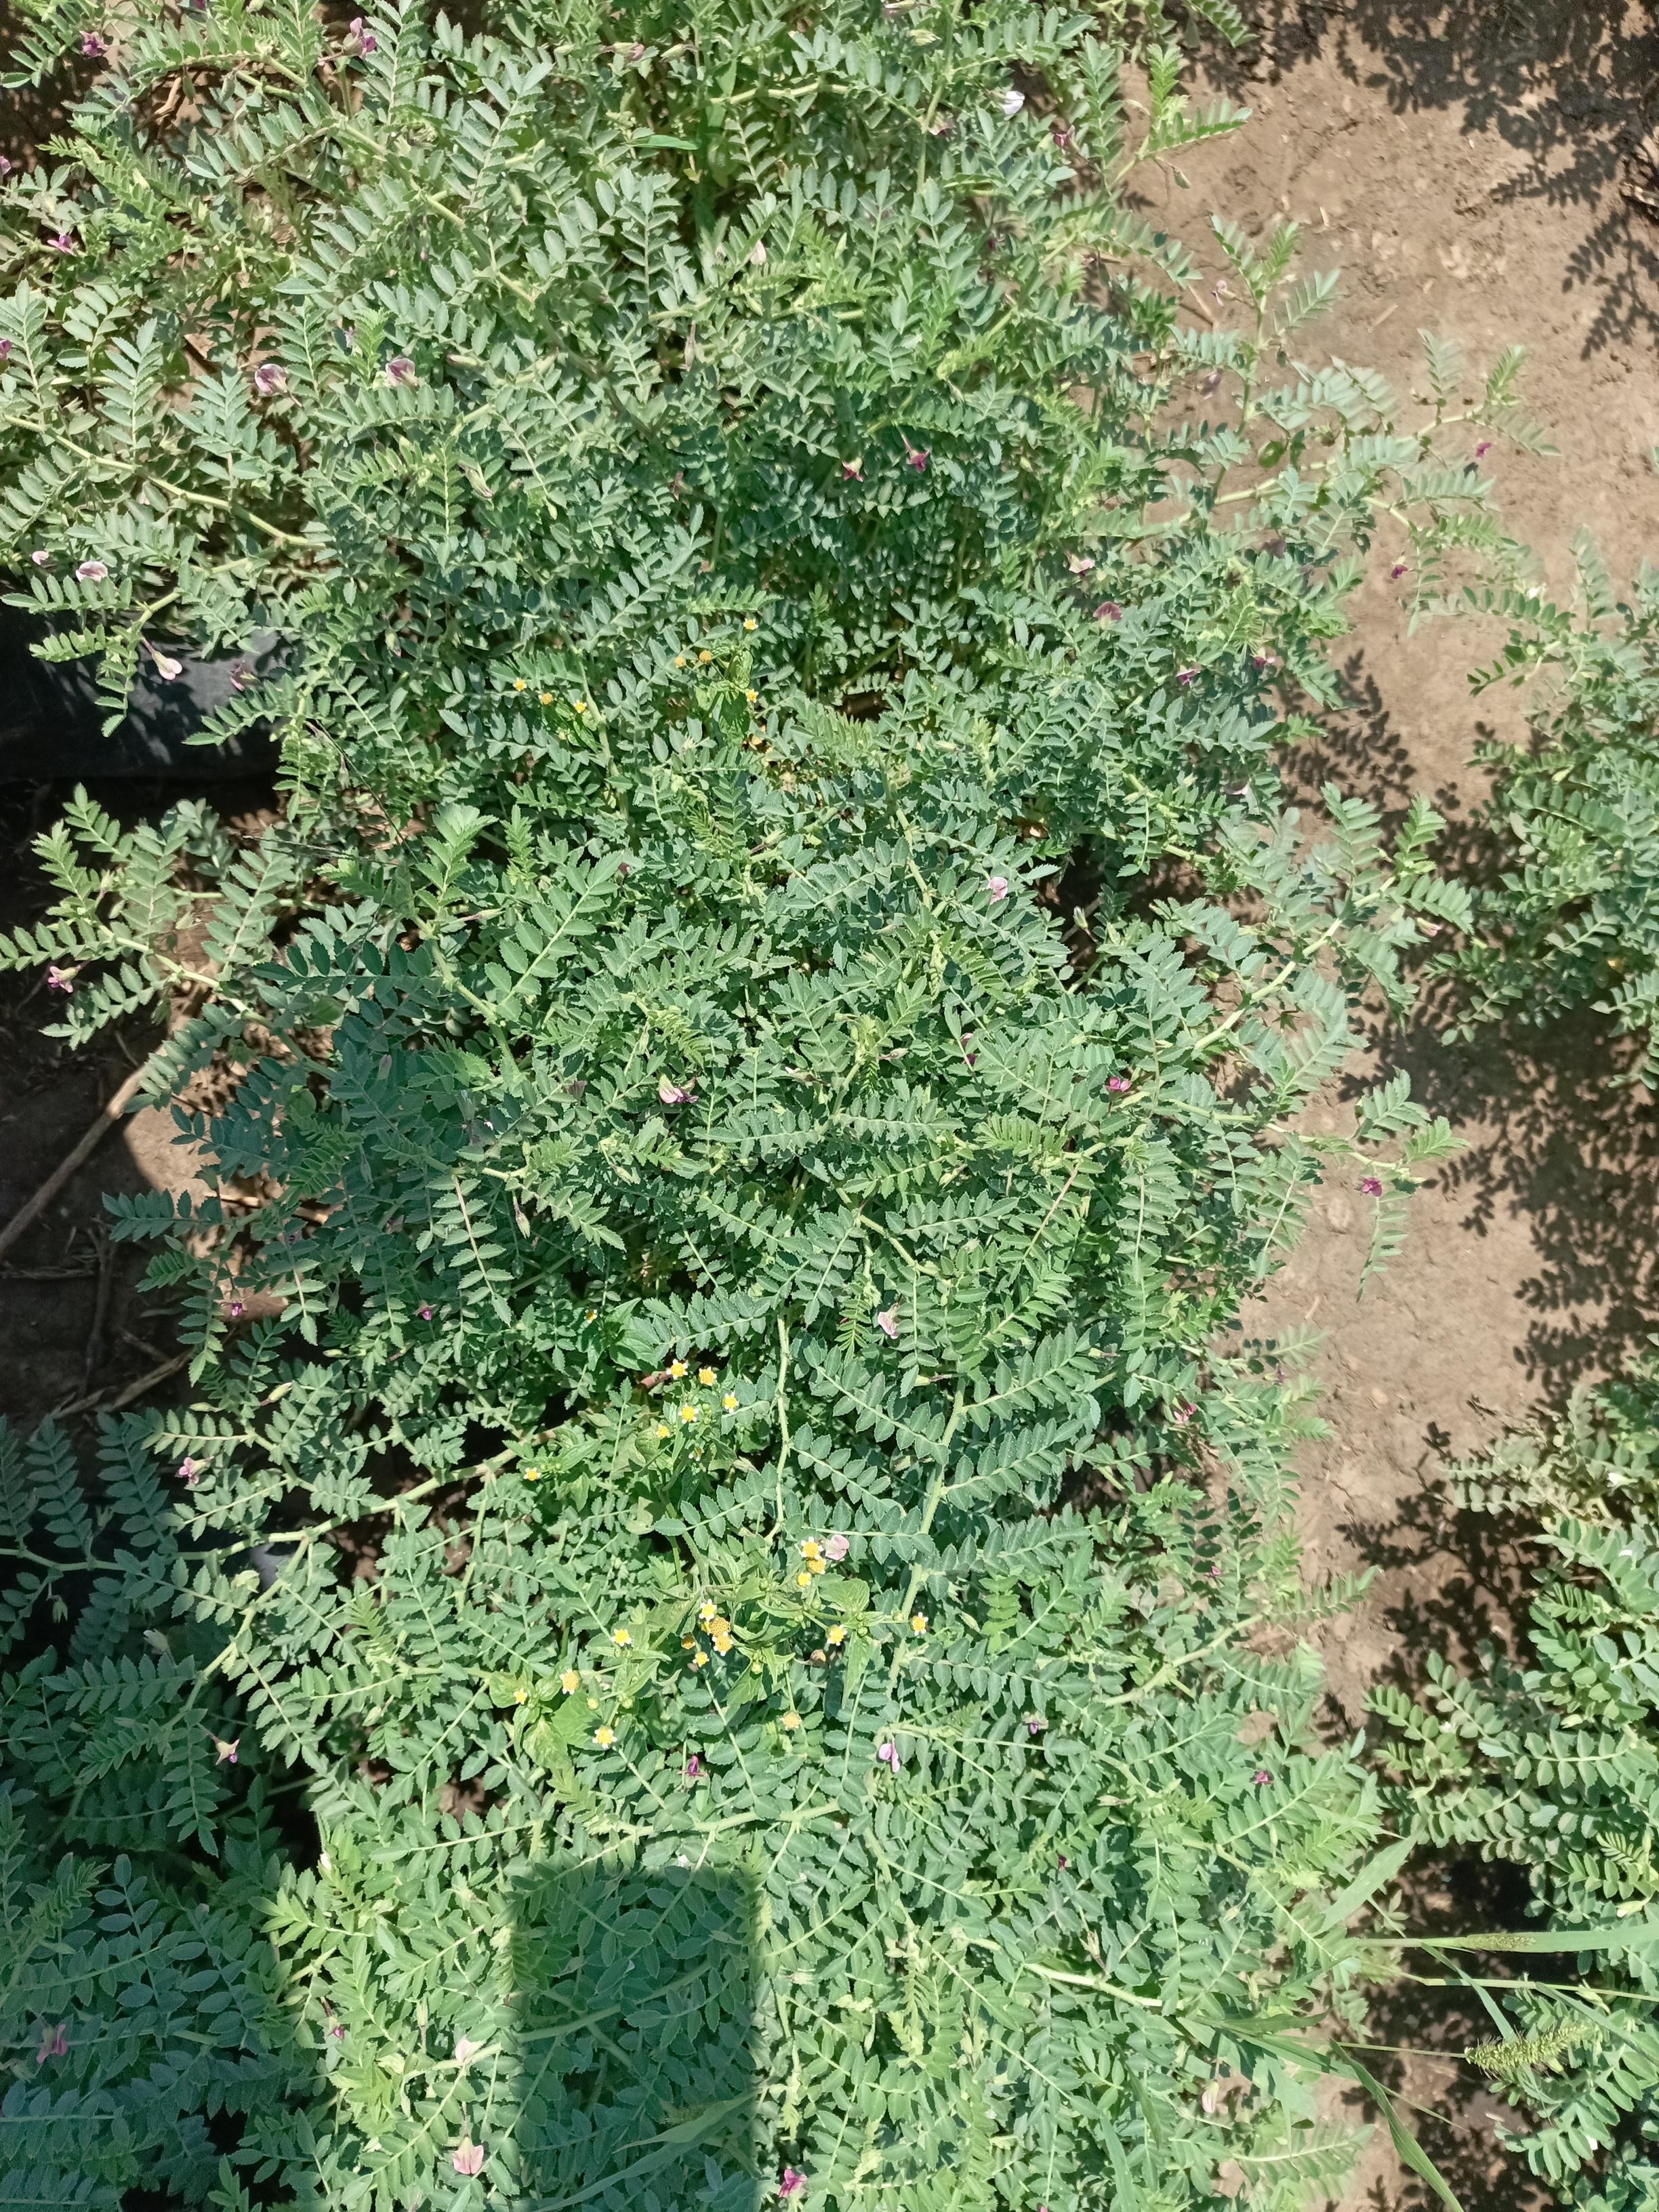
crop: chickpea
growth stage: development pod
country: Tanzania
